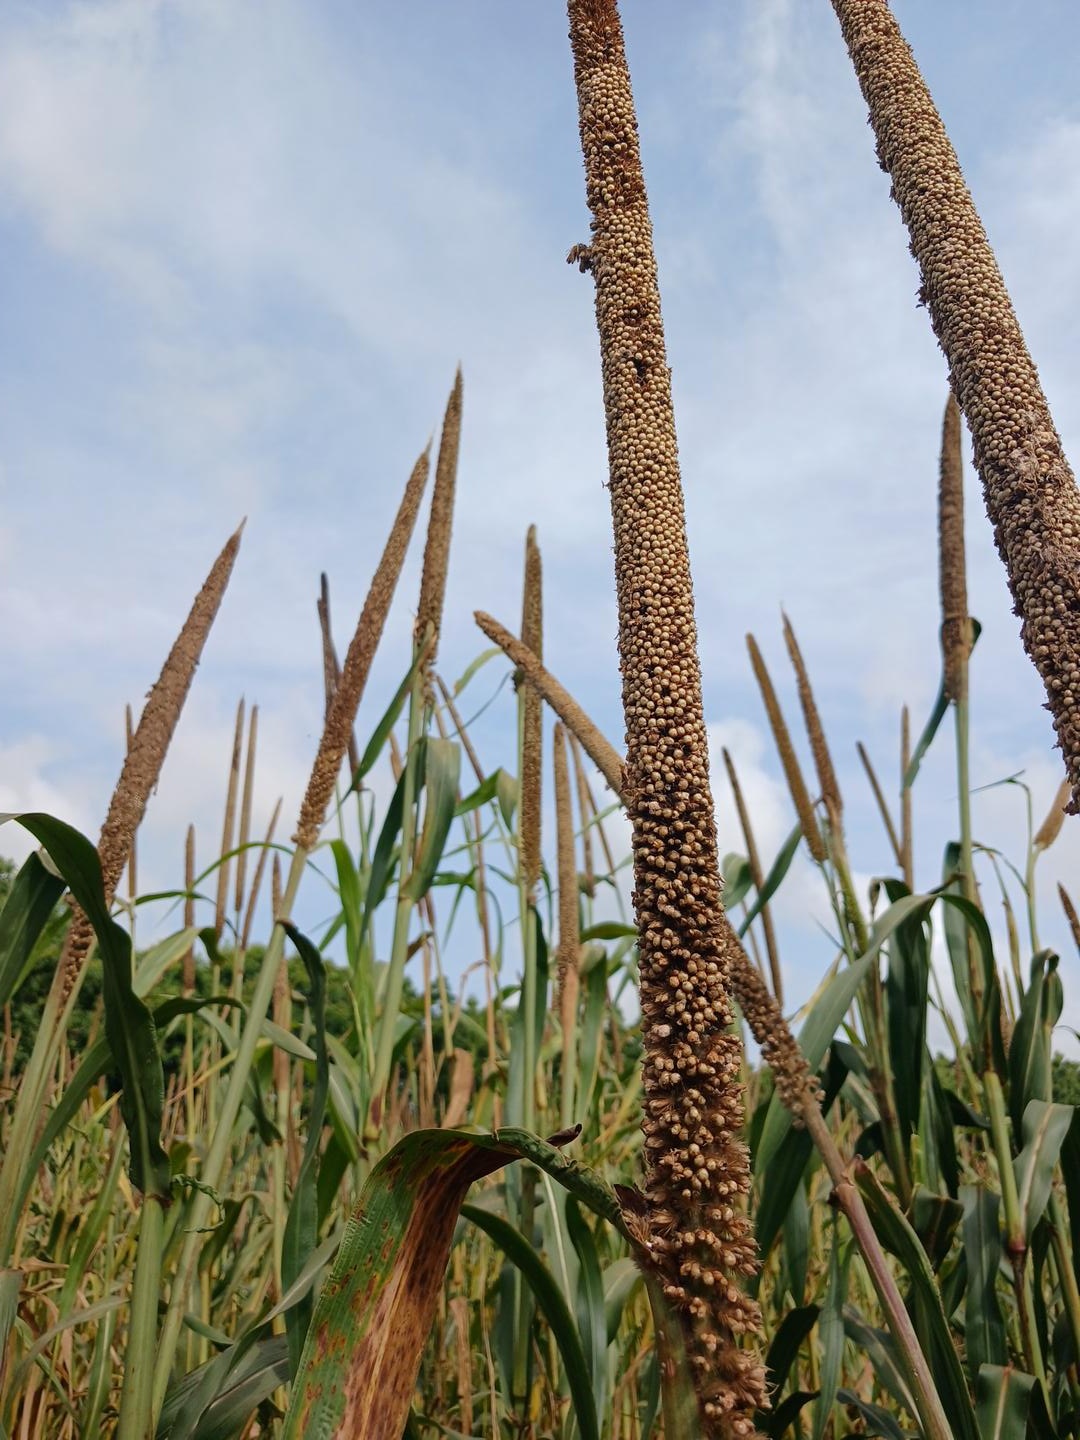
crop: pearl millet
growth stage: maturity
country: Senegal
